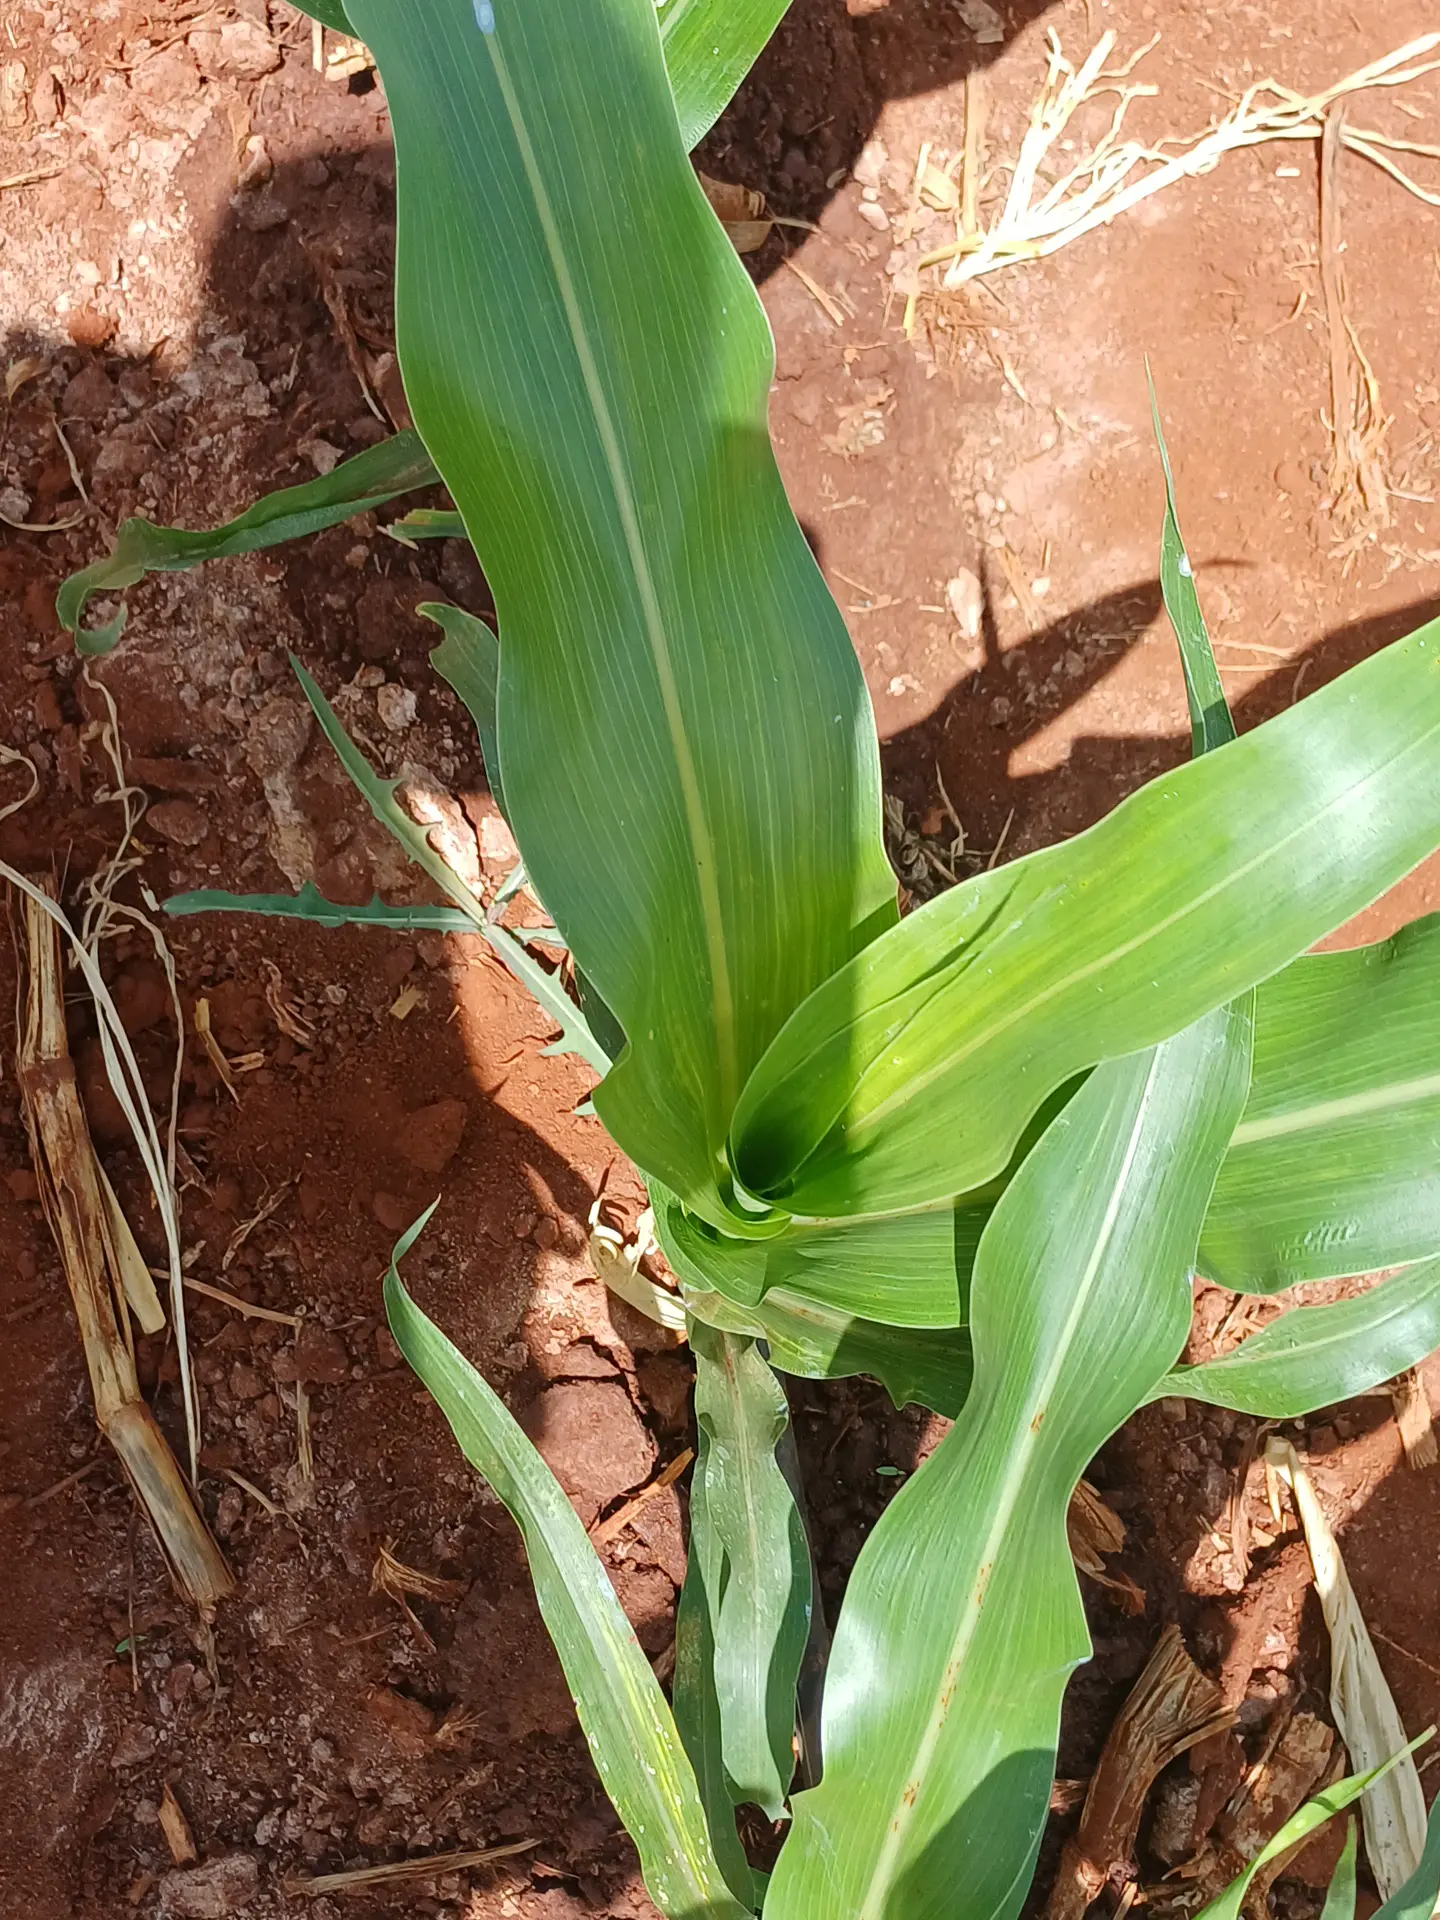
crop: sorghum
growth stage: vegetative
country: Kenya
